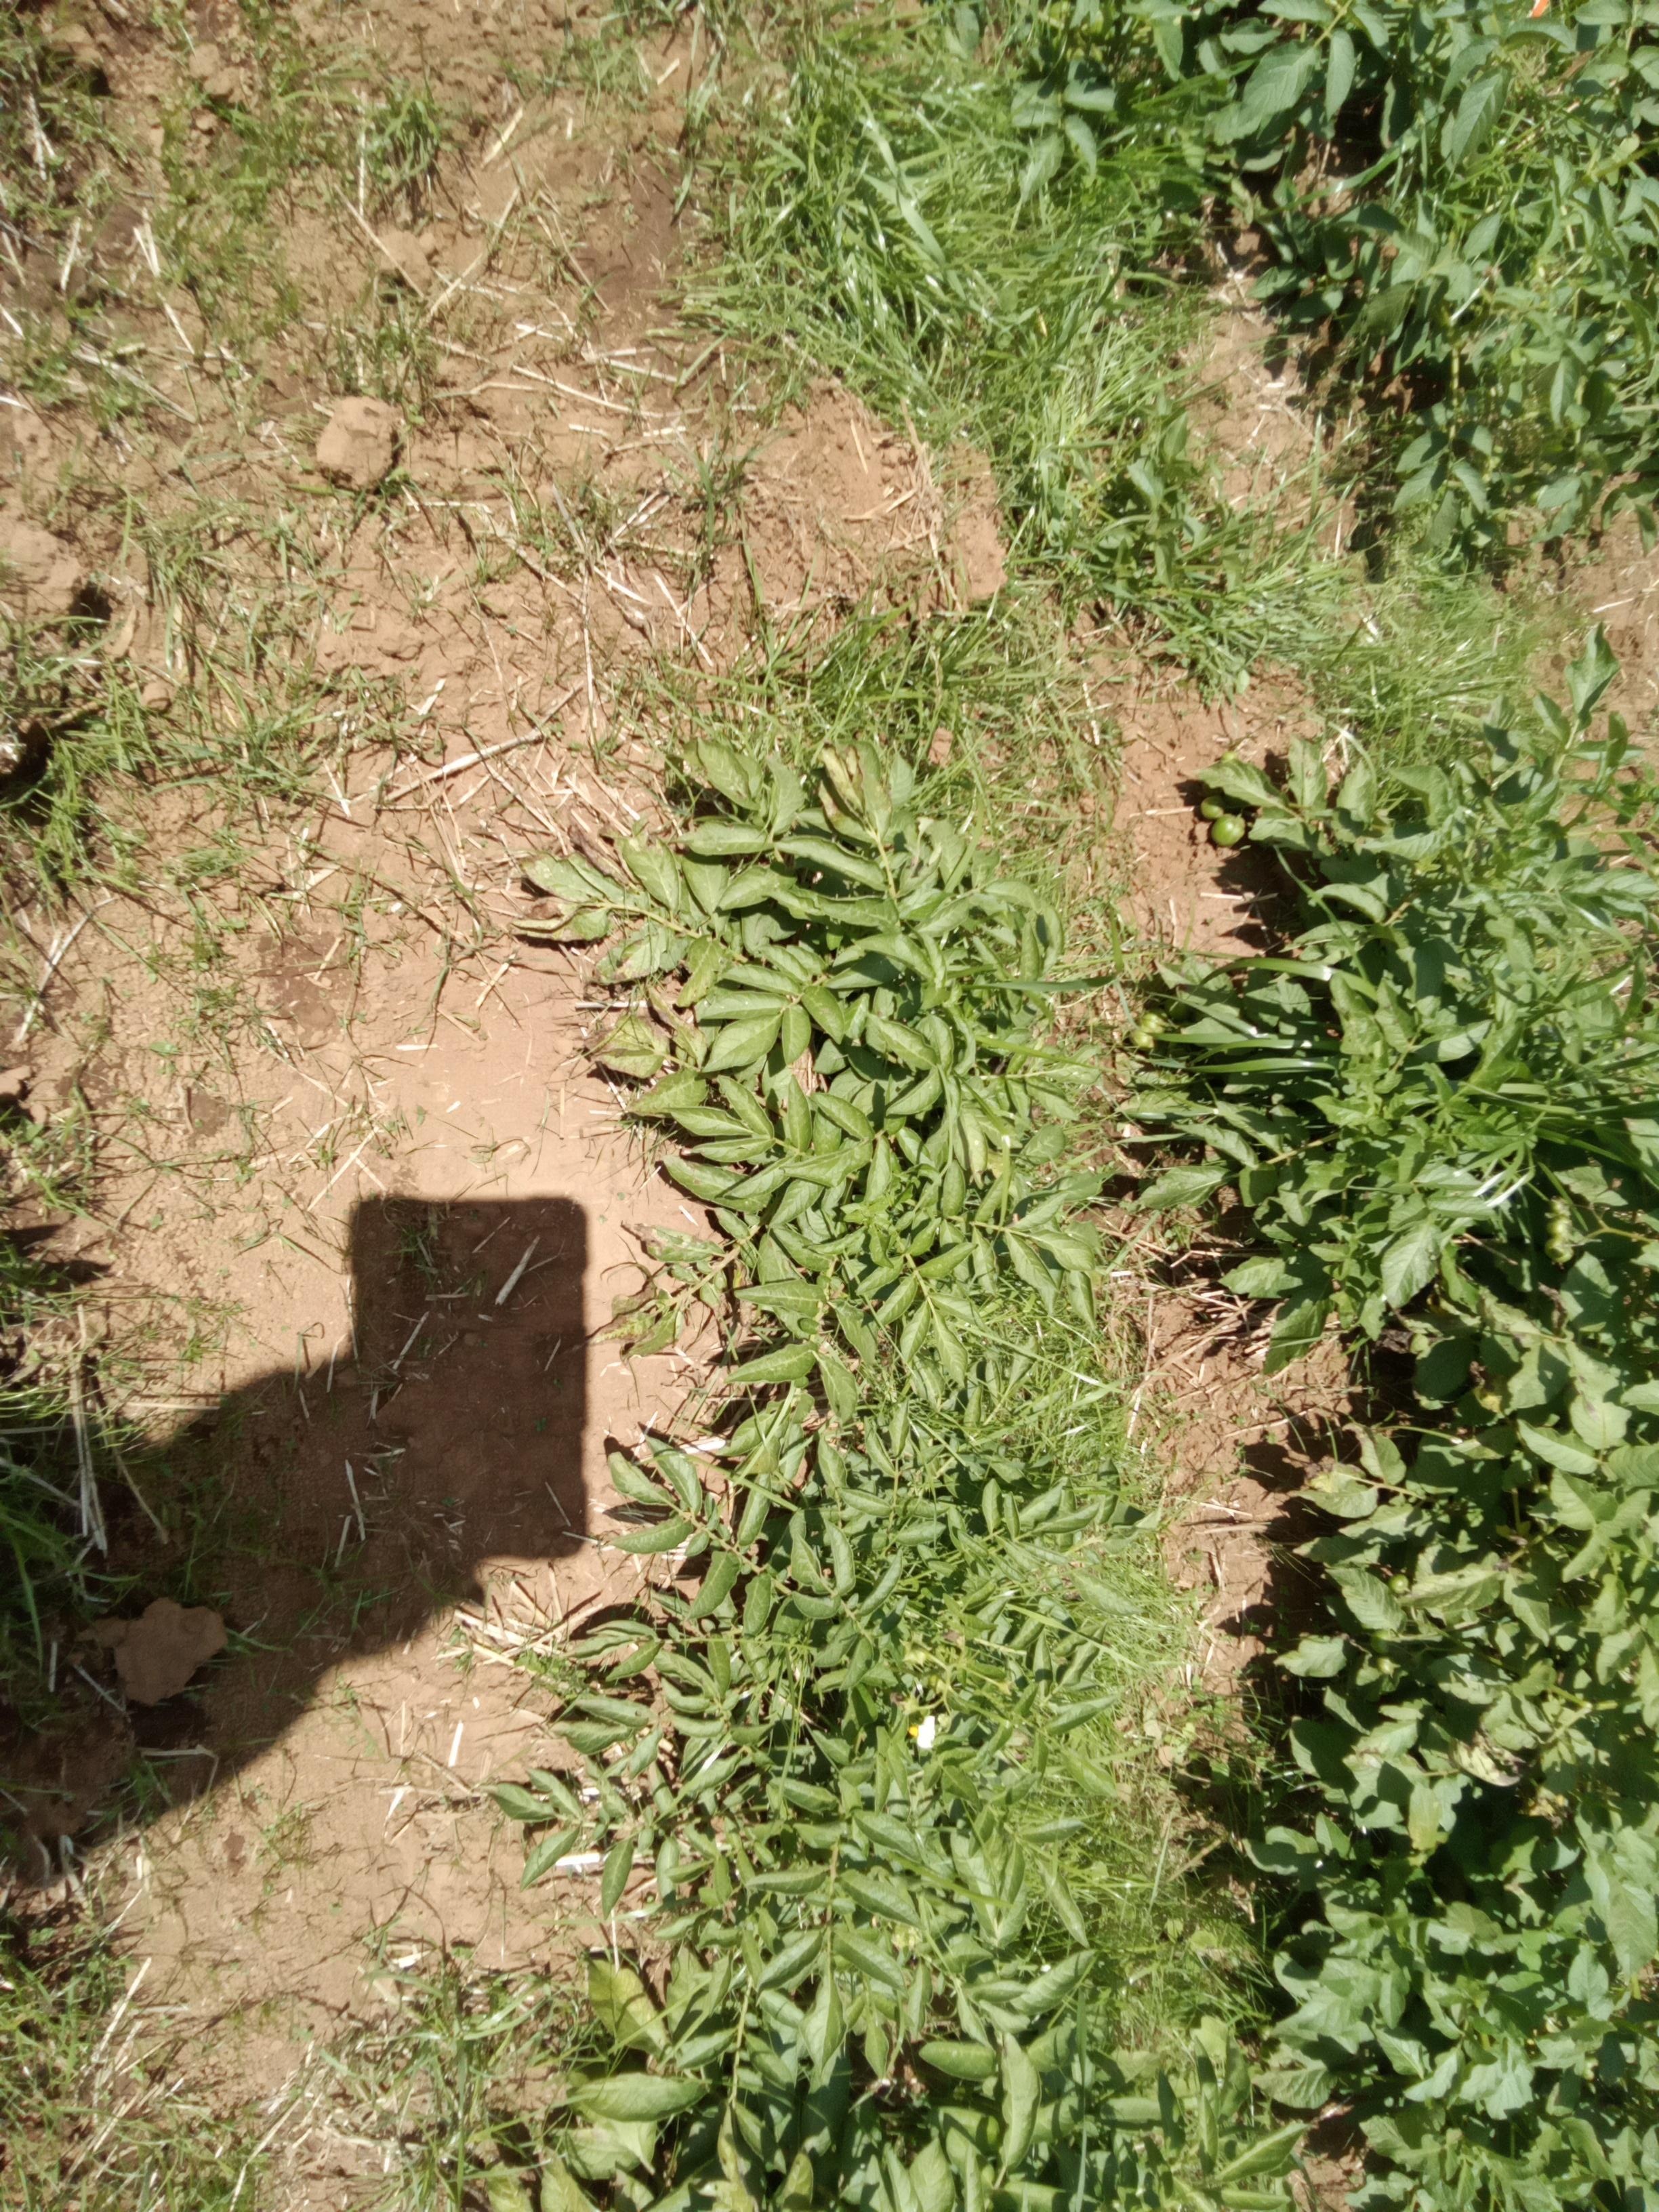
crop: potato
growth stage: flowering
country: Kenya
